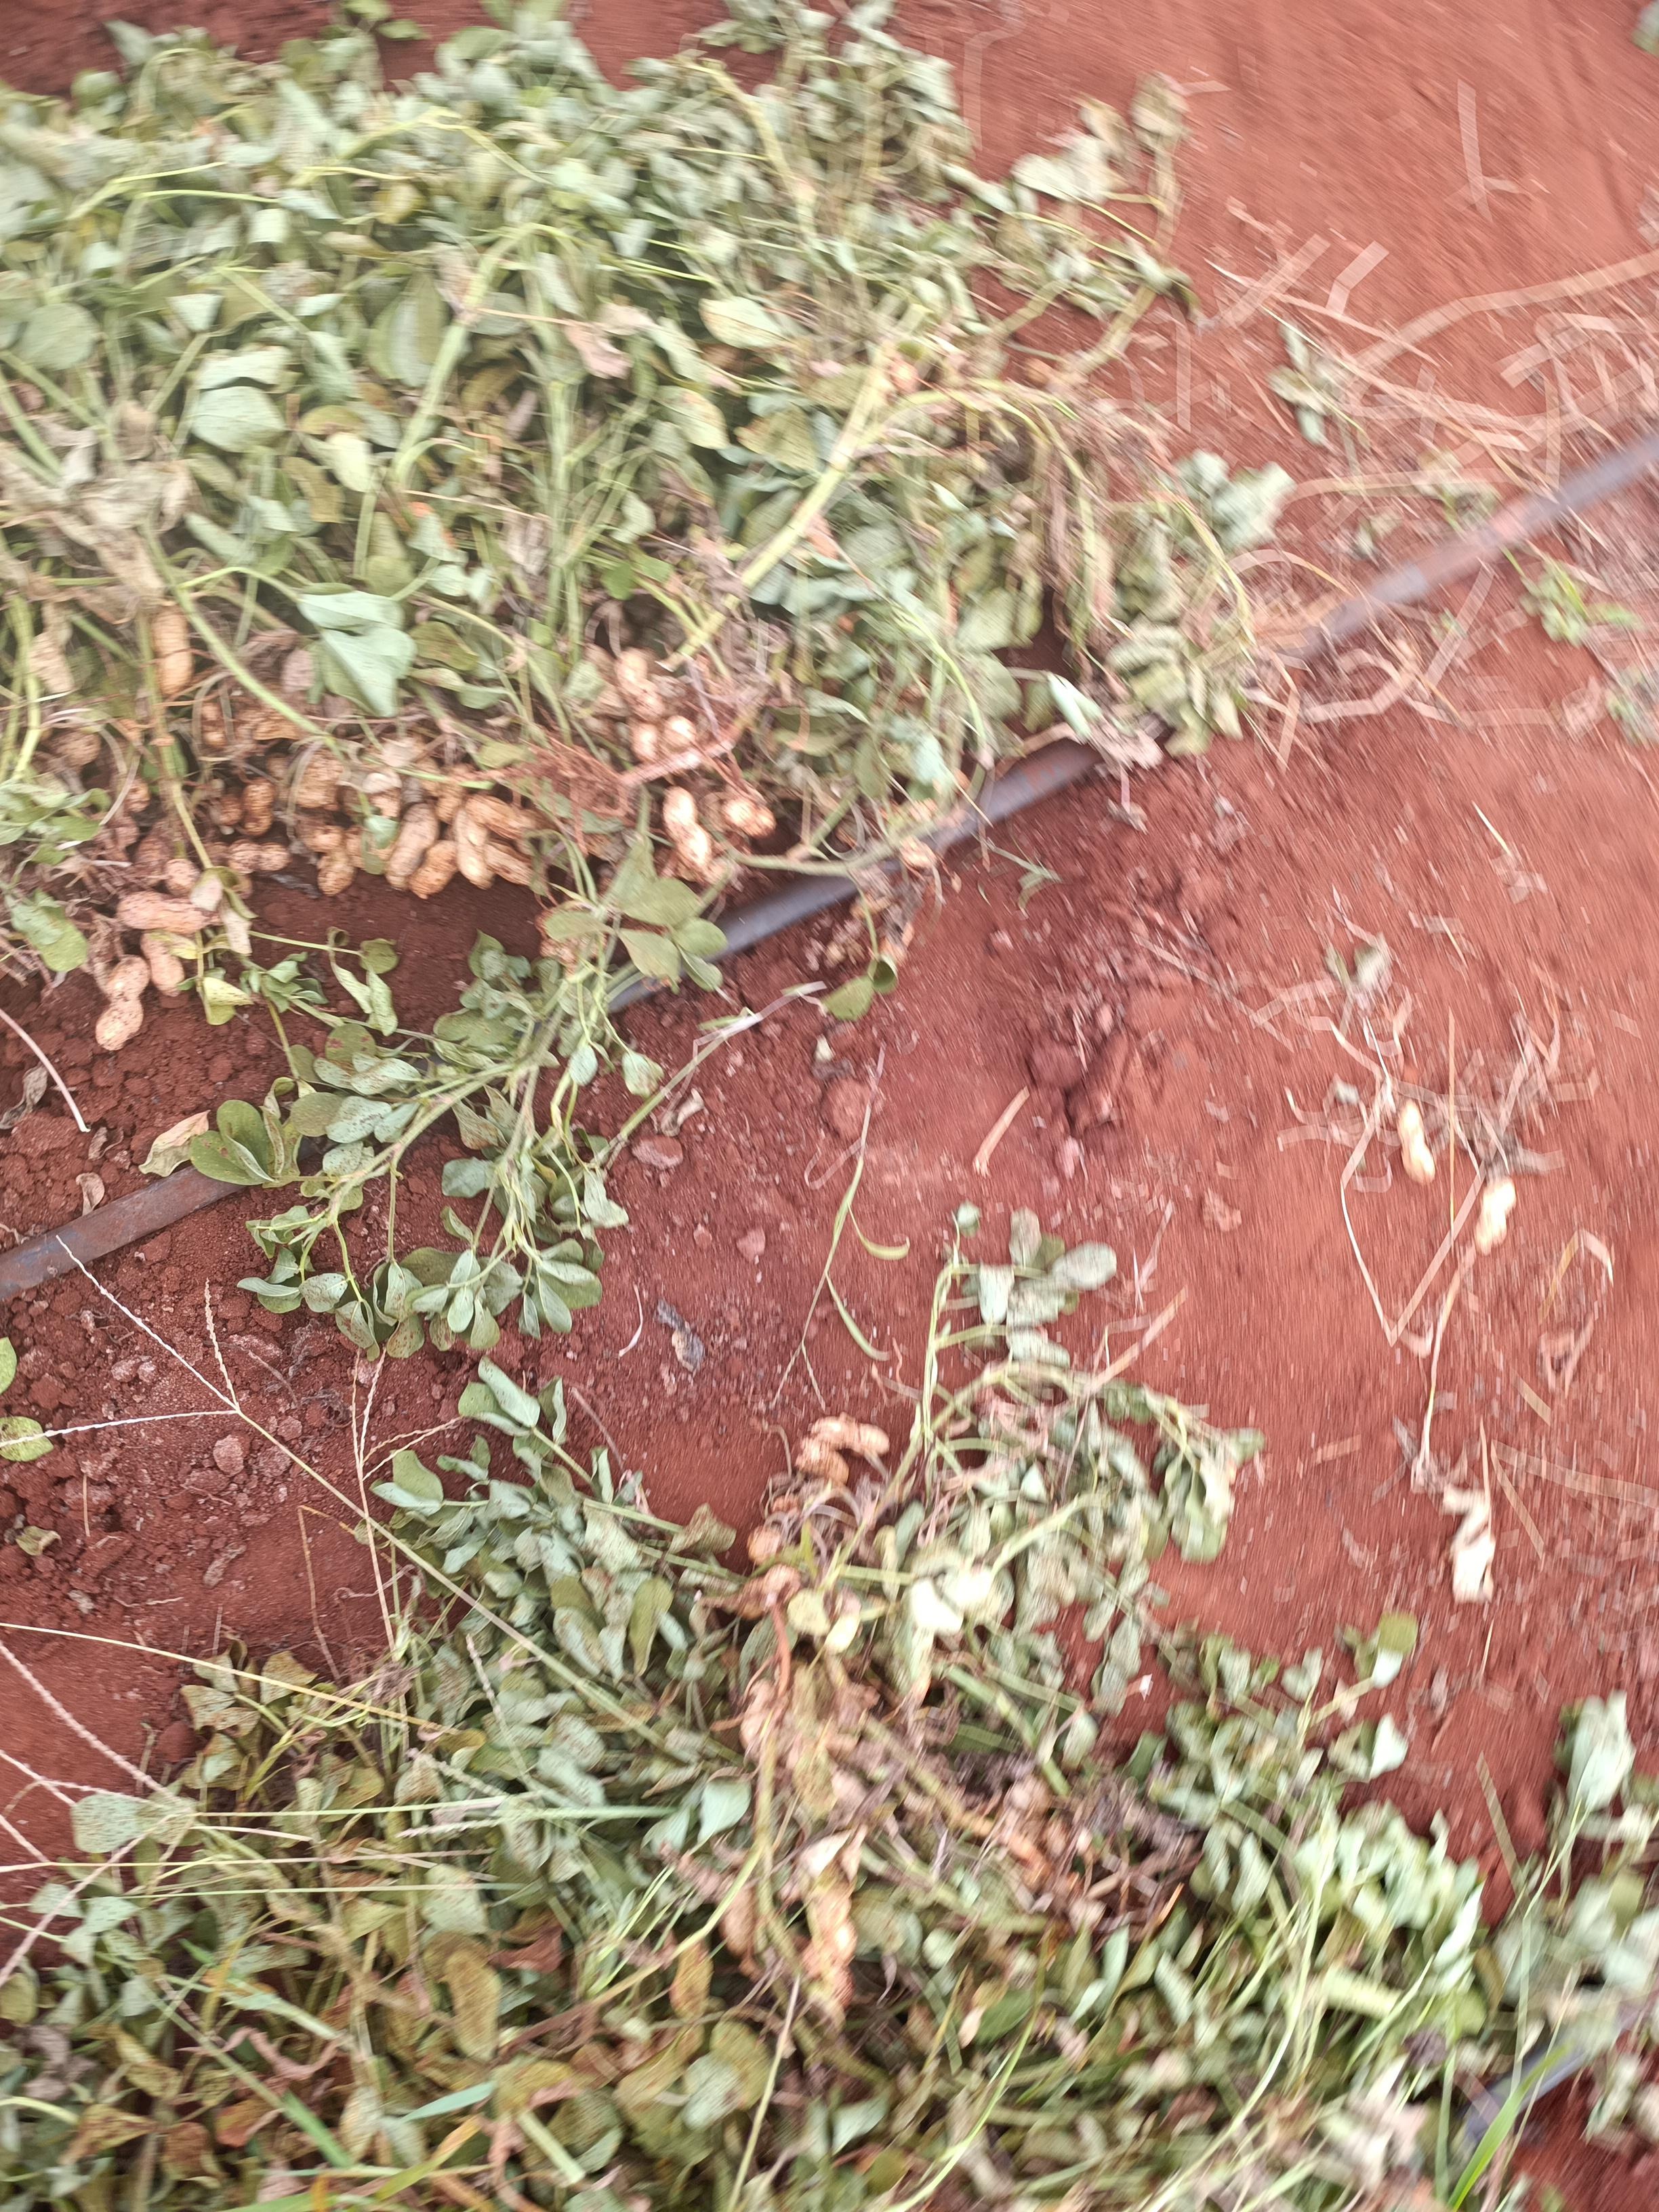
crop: groundnut
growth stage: harvest
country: Kenya
